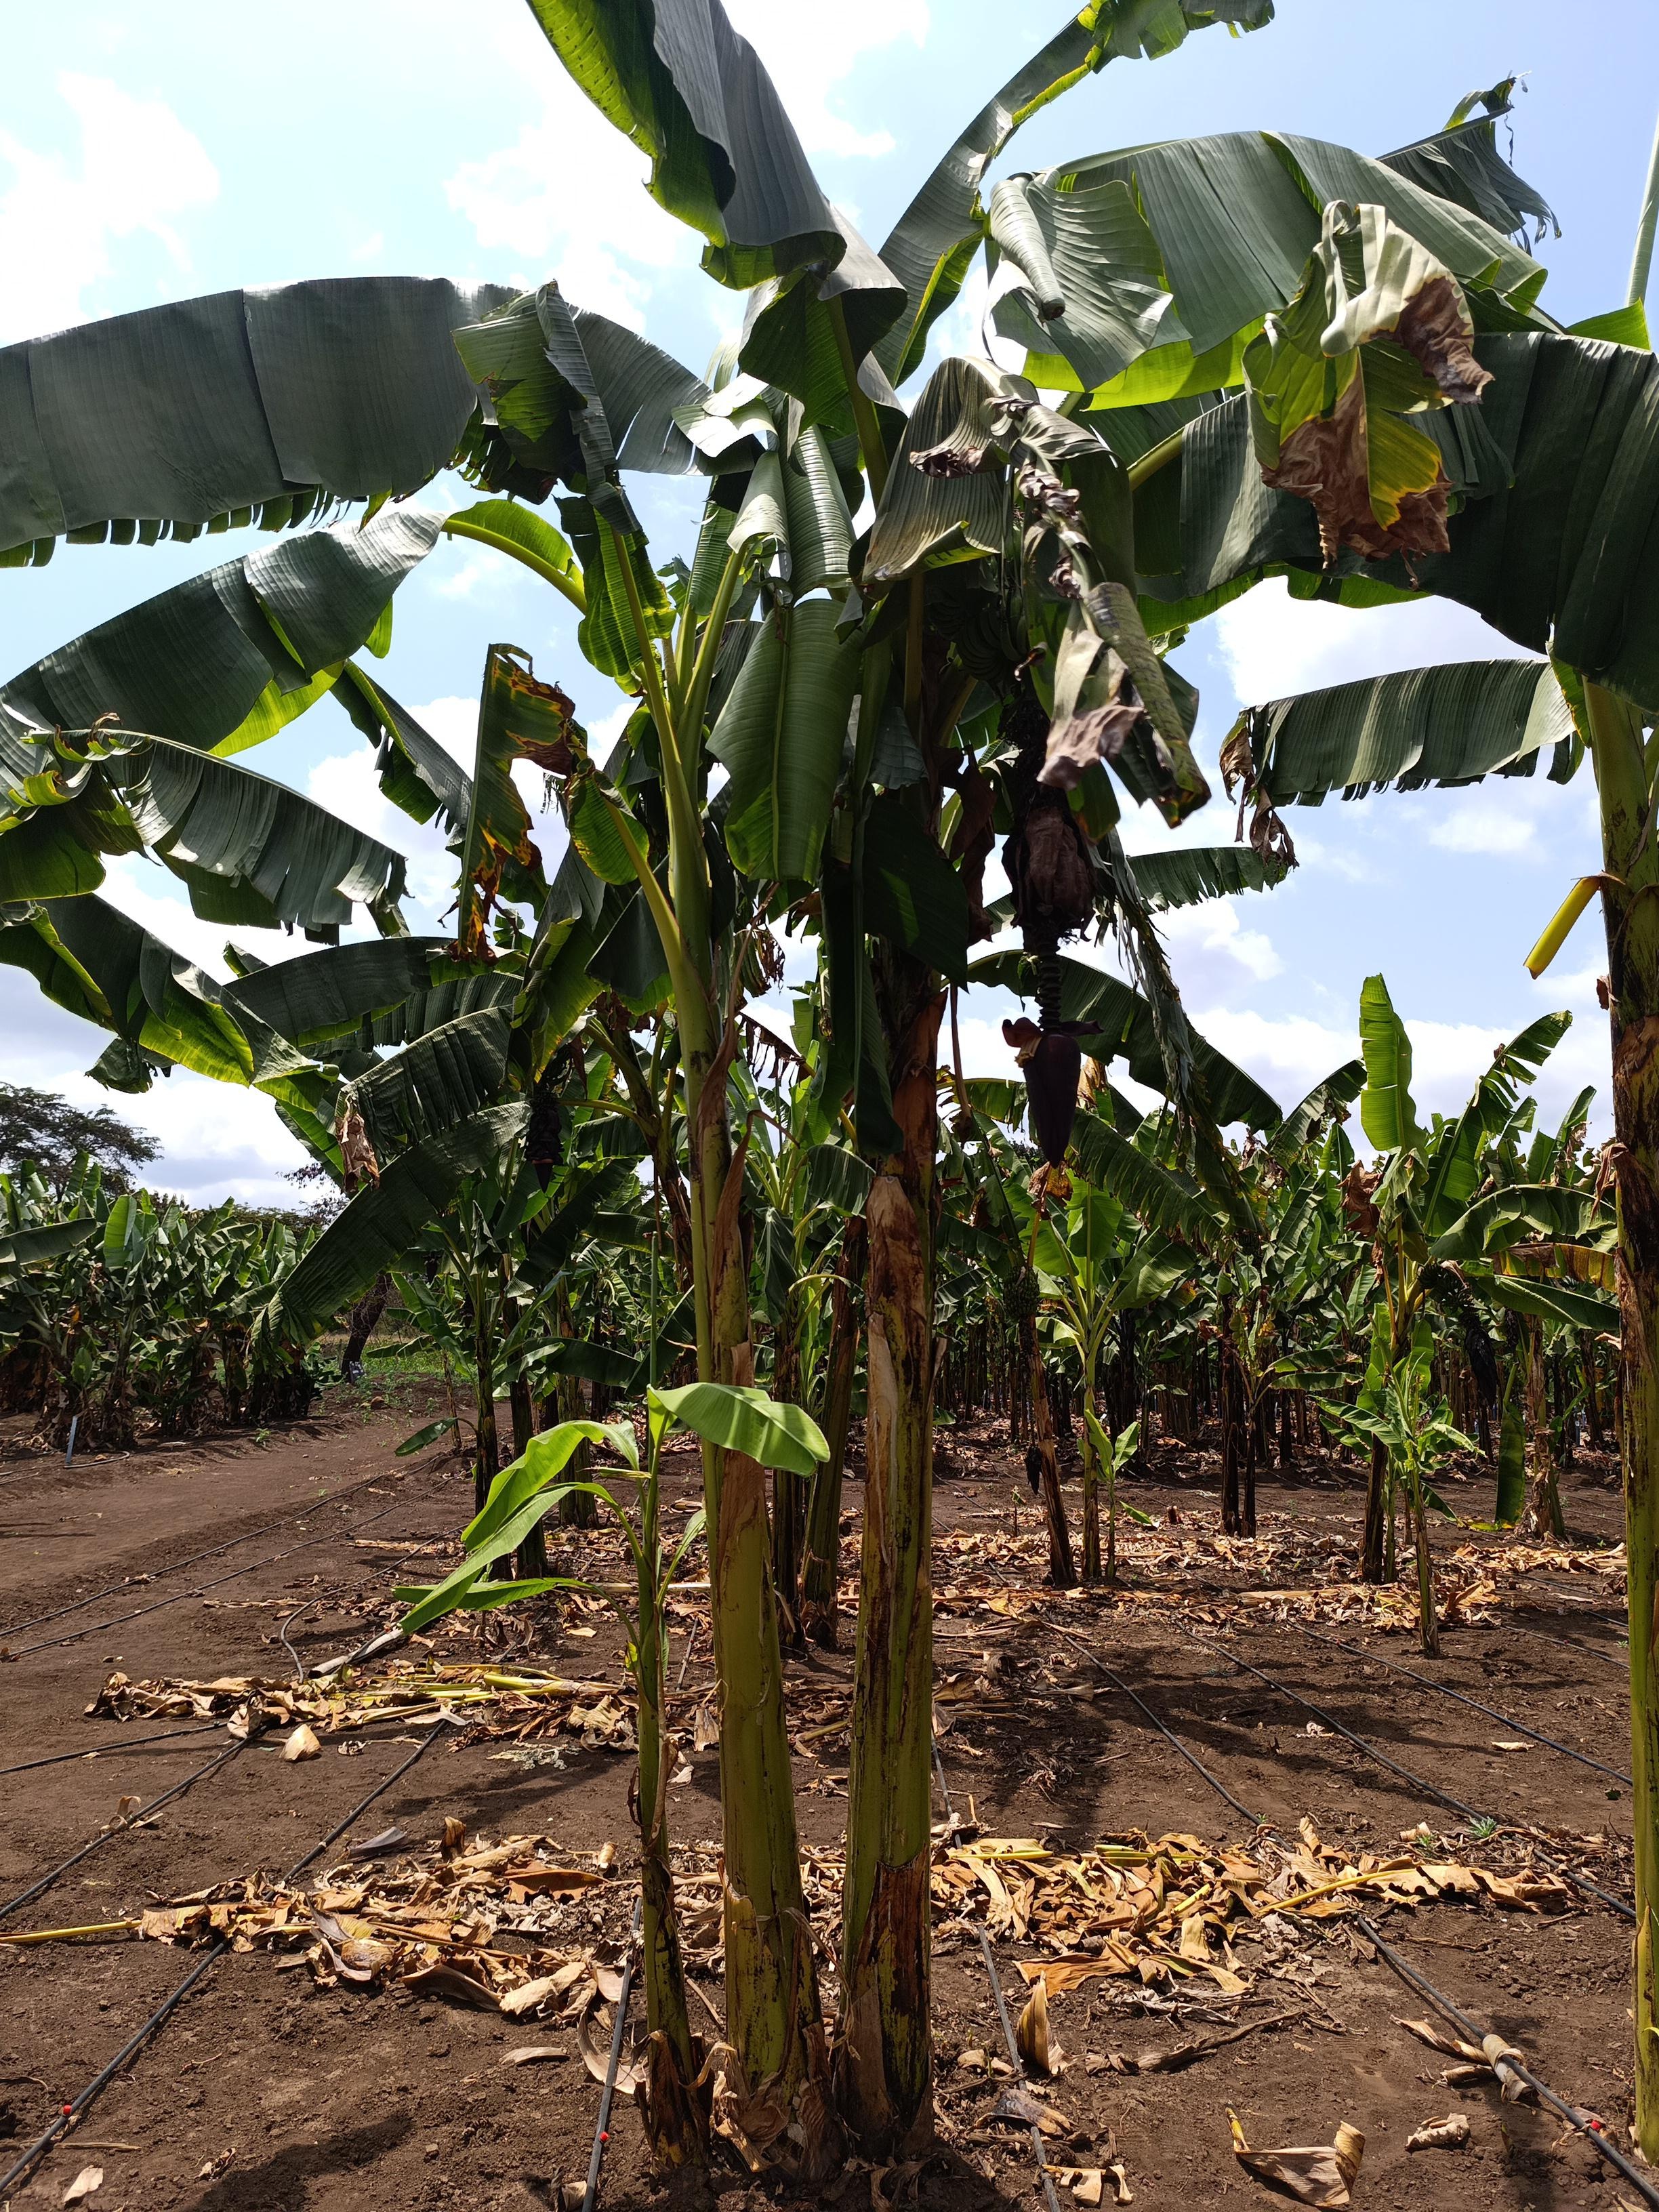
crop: banana
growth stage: development fruit
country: Tanzania
